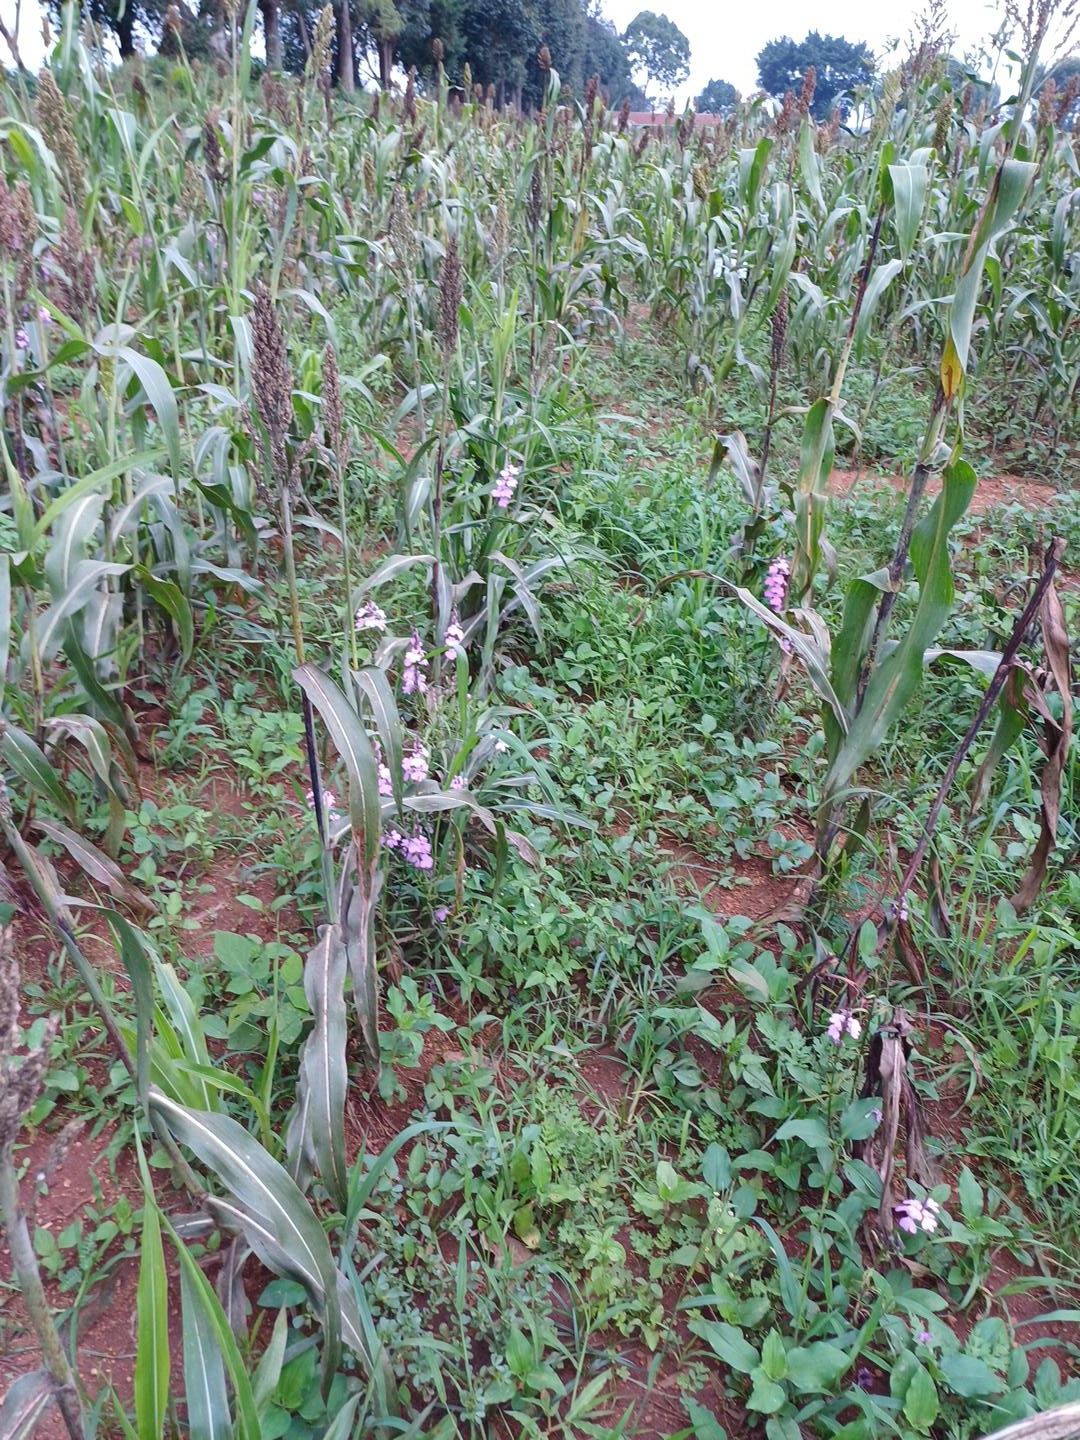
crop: sorghum
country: Kenya
